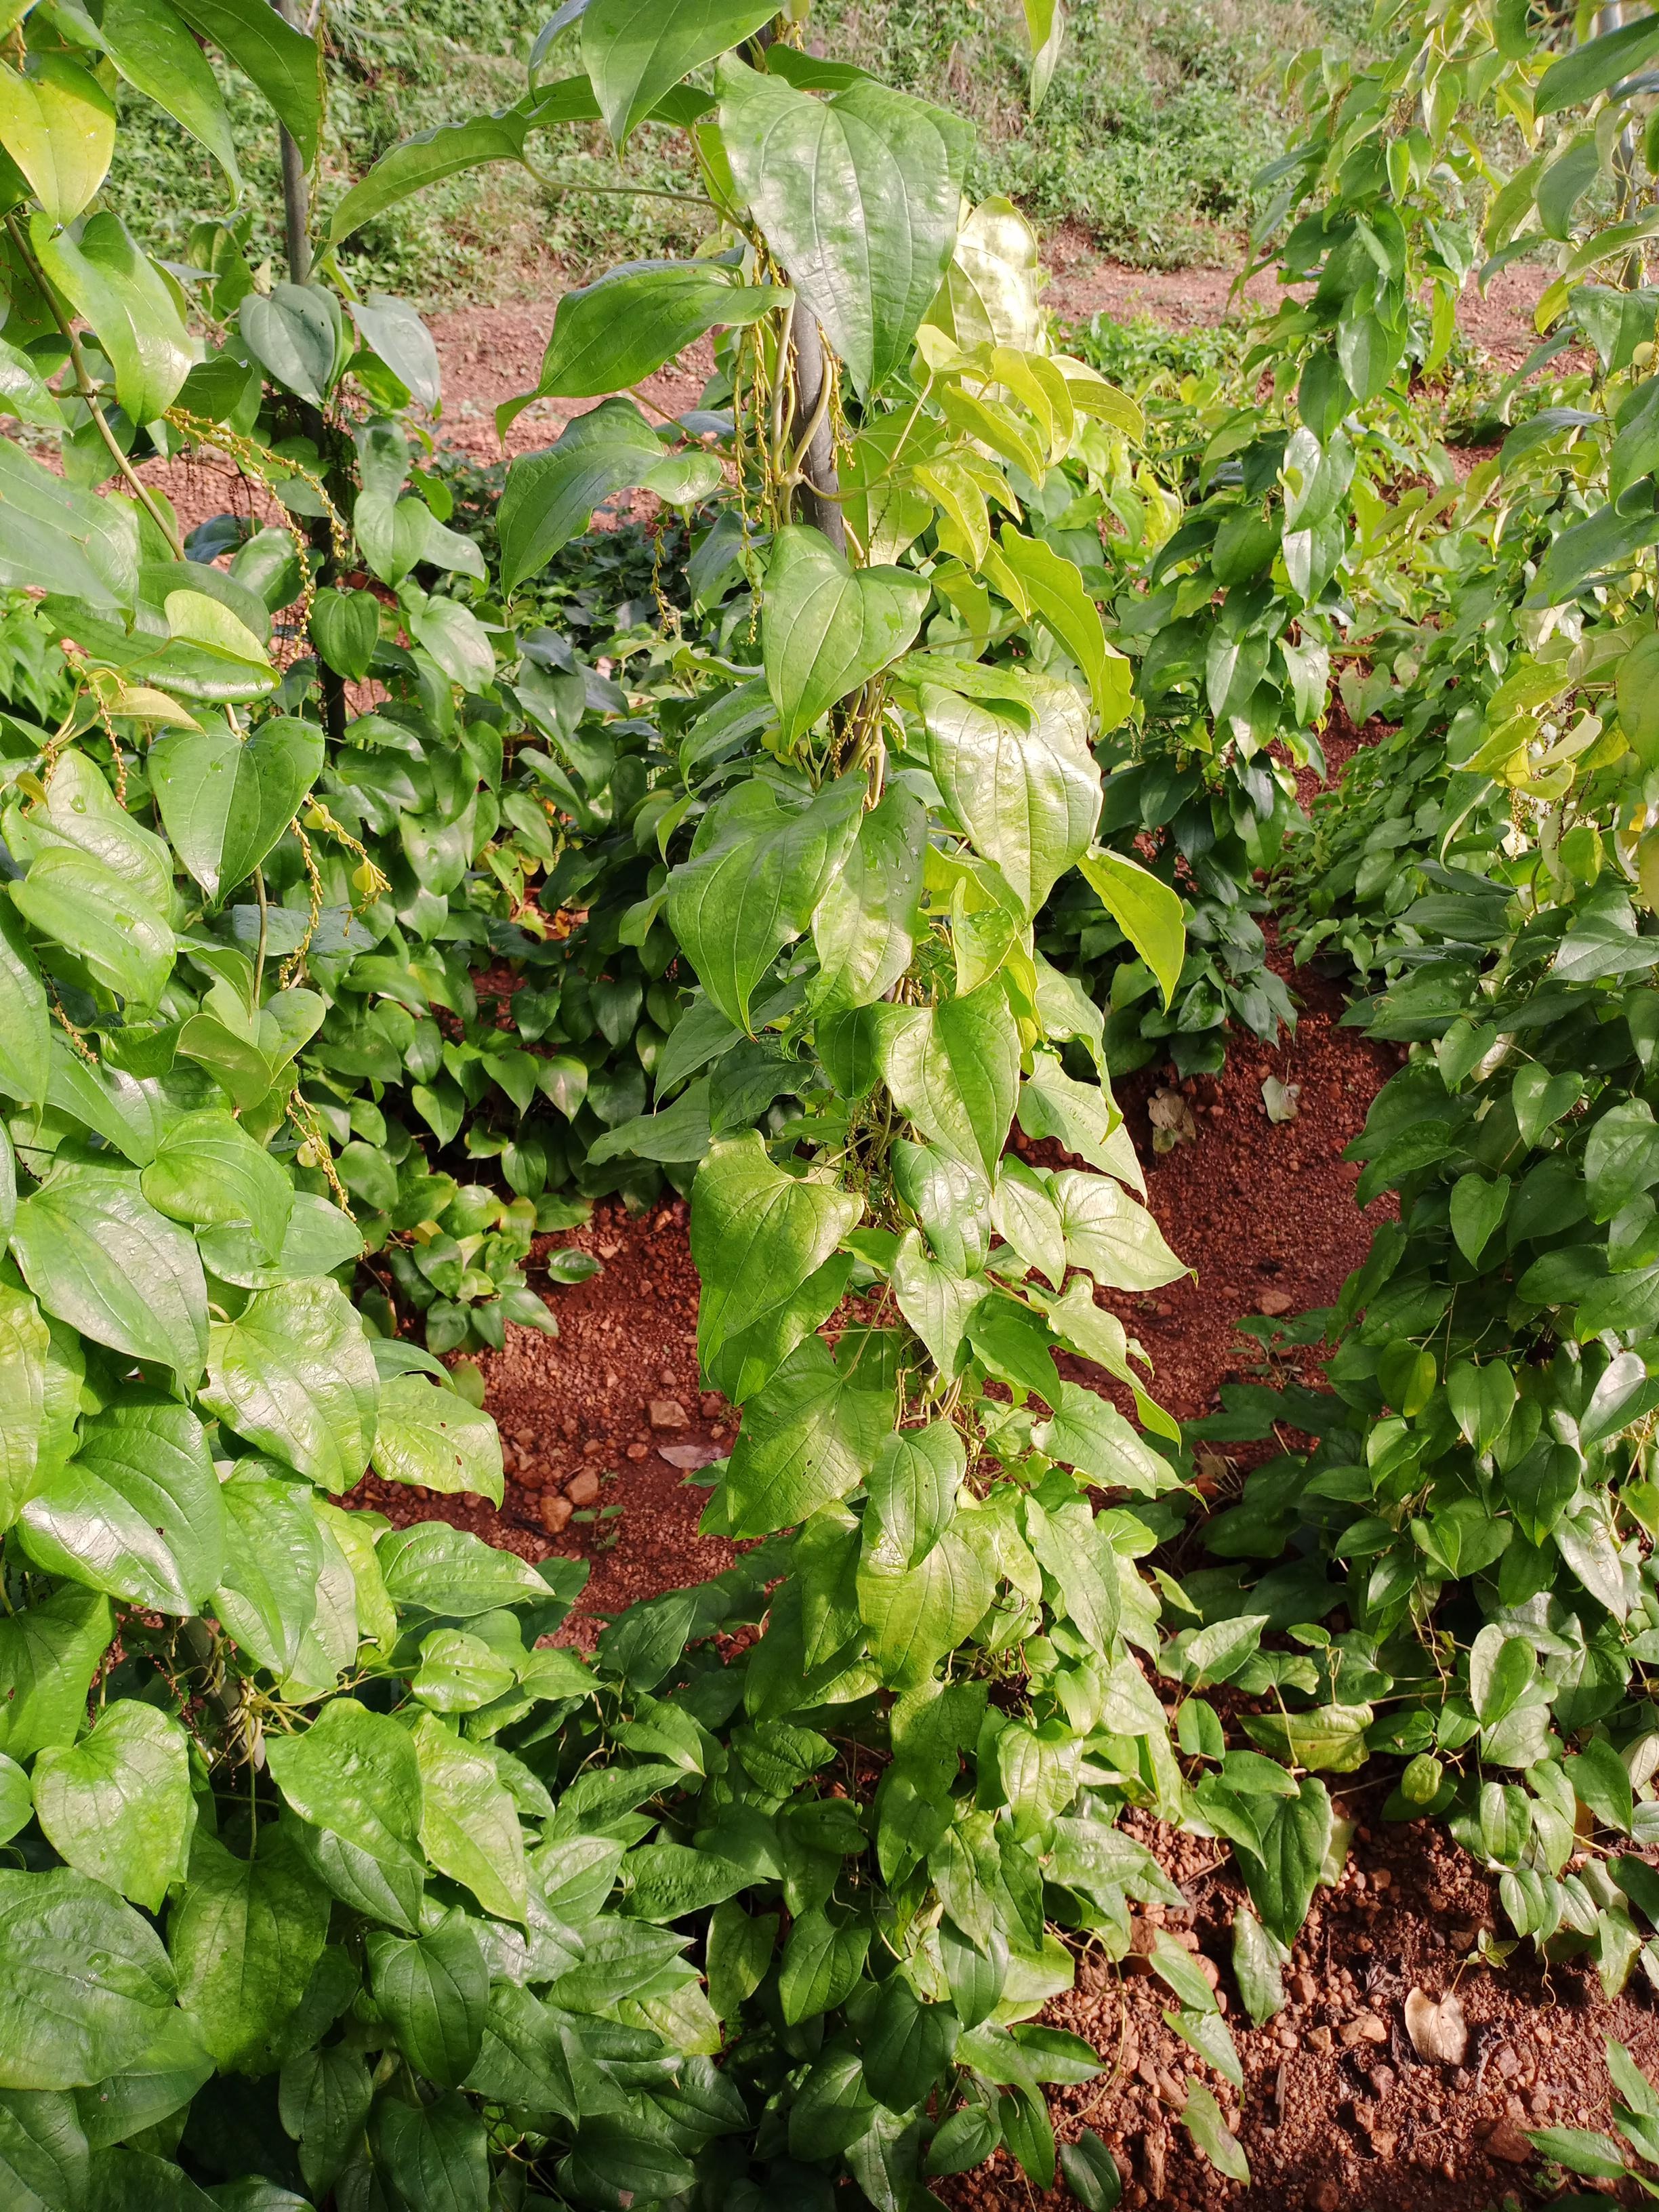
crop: yam
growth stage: vegetative
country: Nigeria
